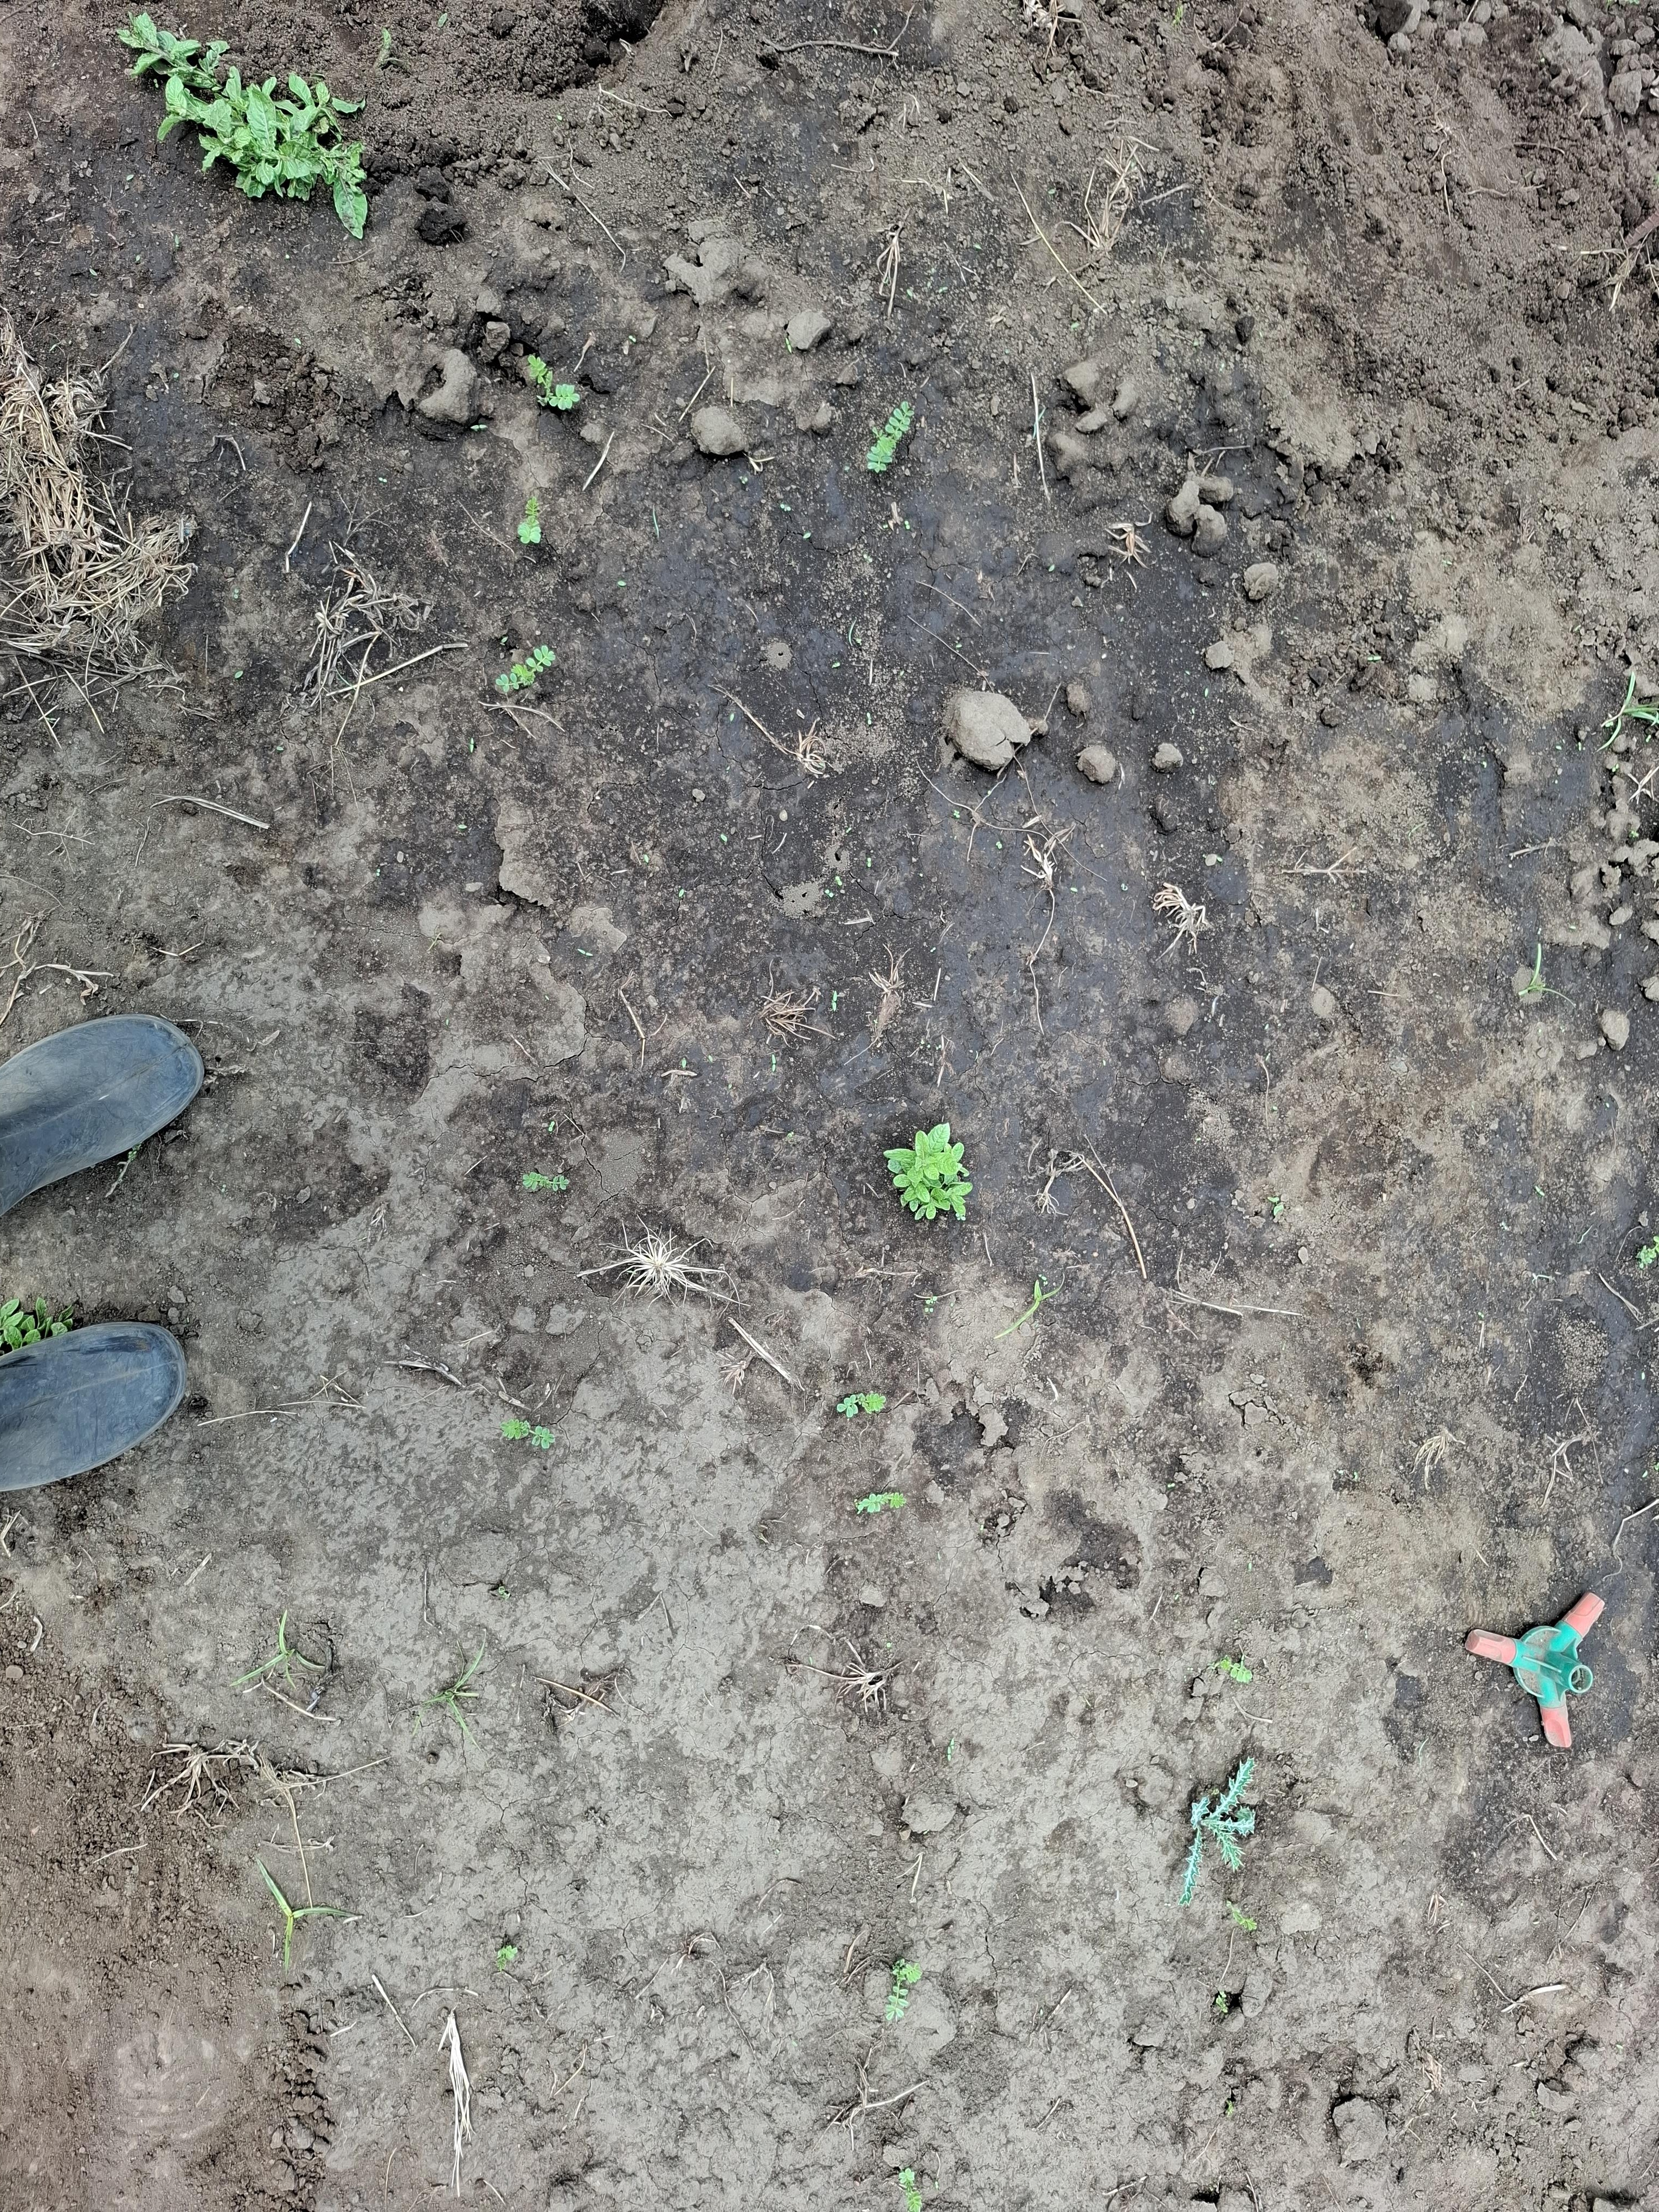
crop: chickpea
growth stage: emergence
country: Tanzania
